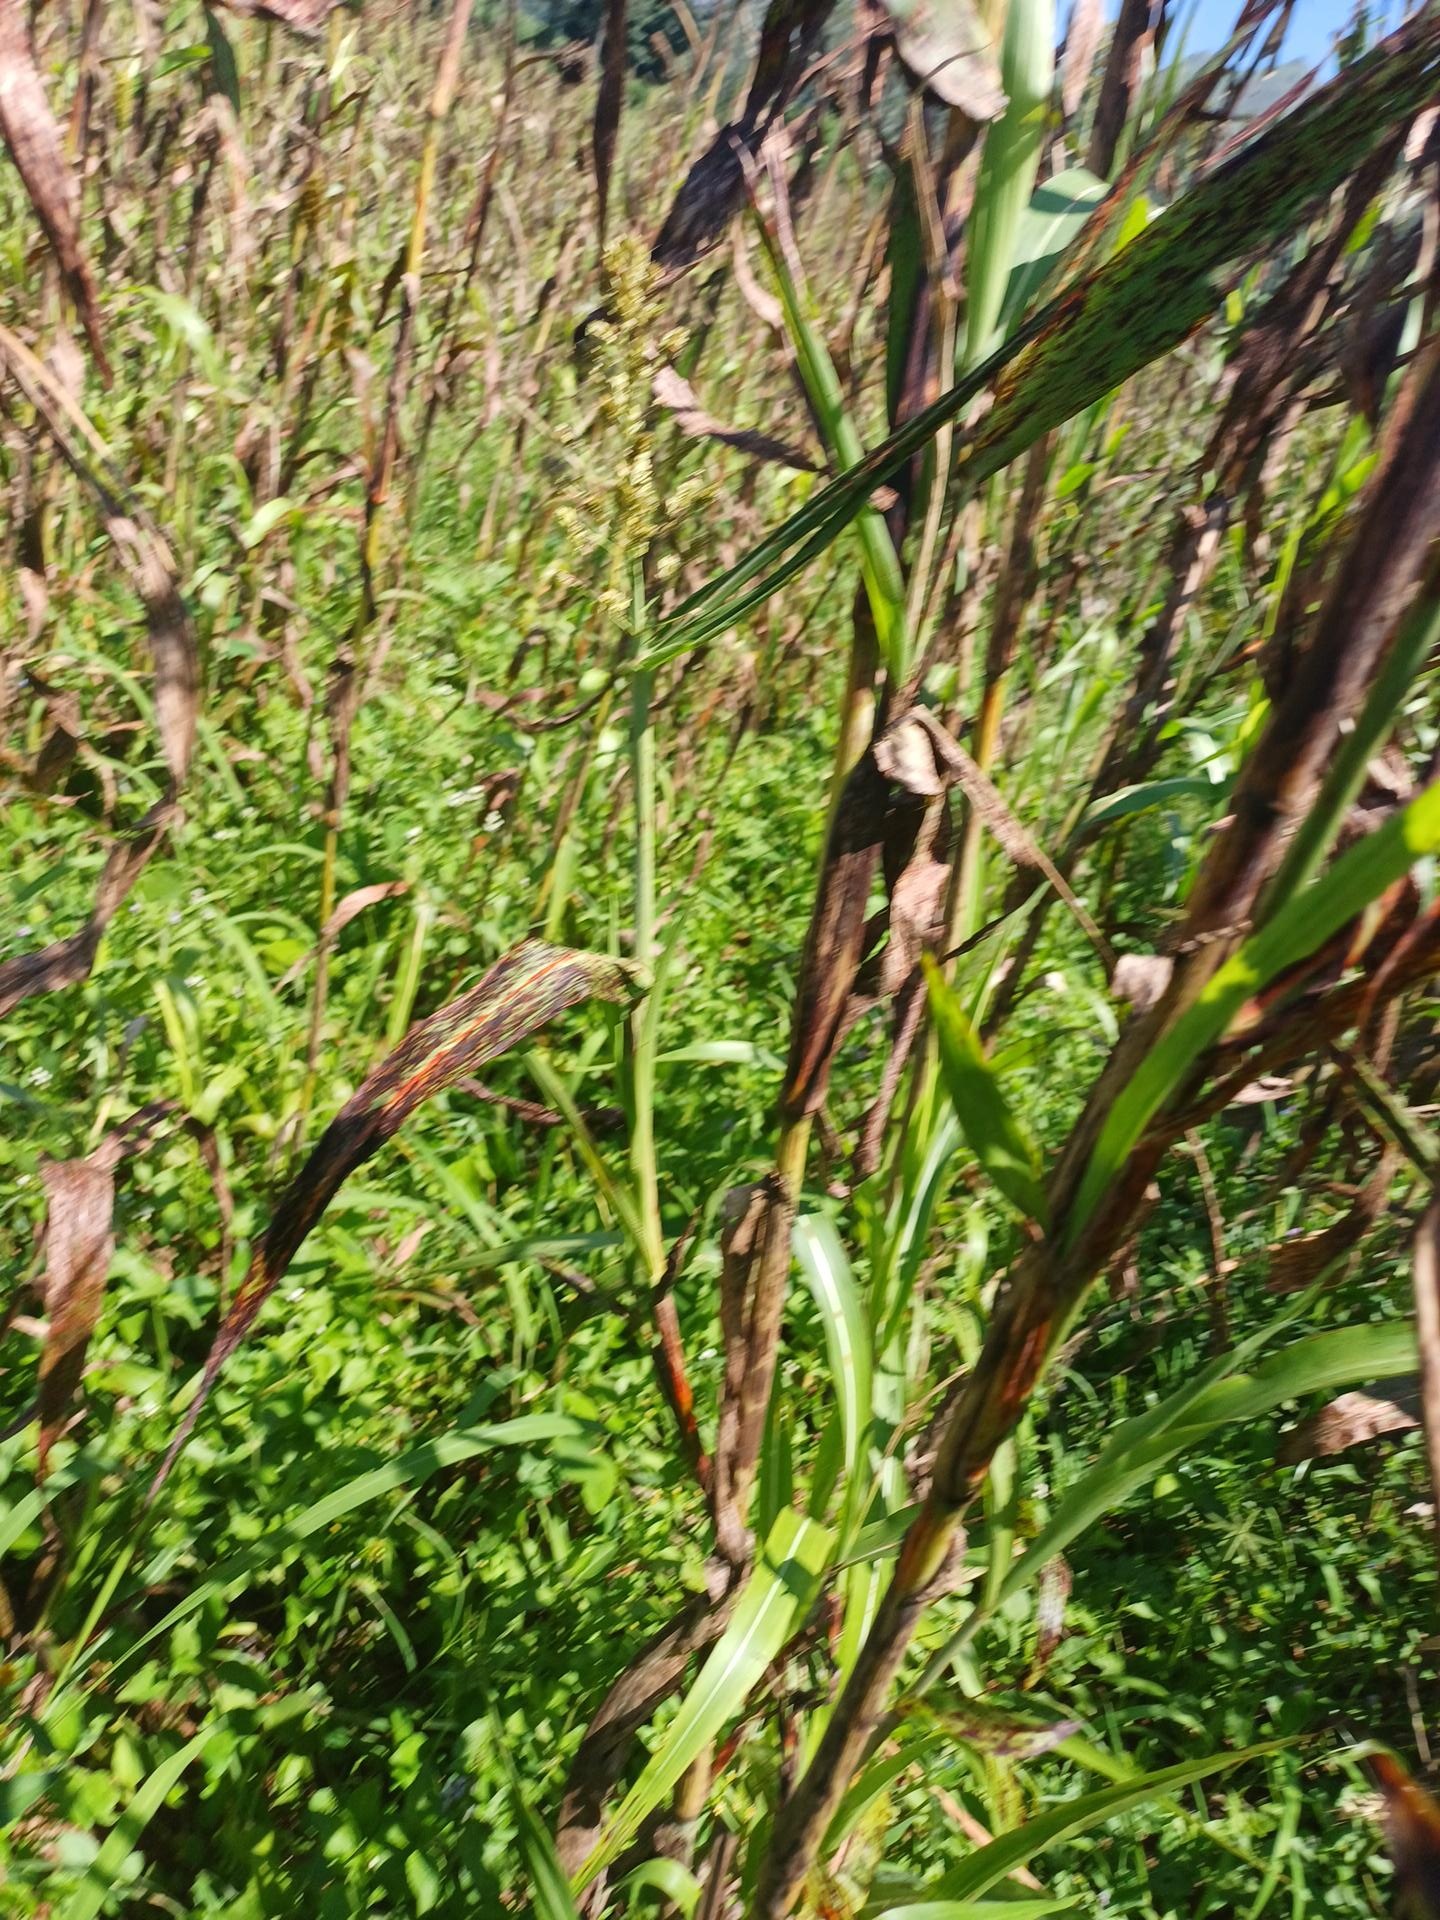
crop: sorghum
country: Kenya
